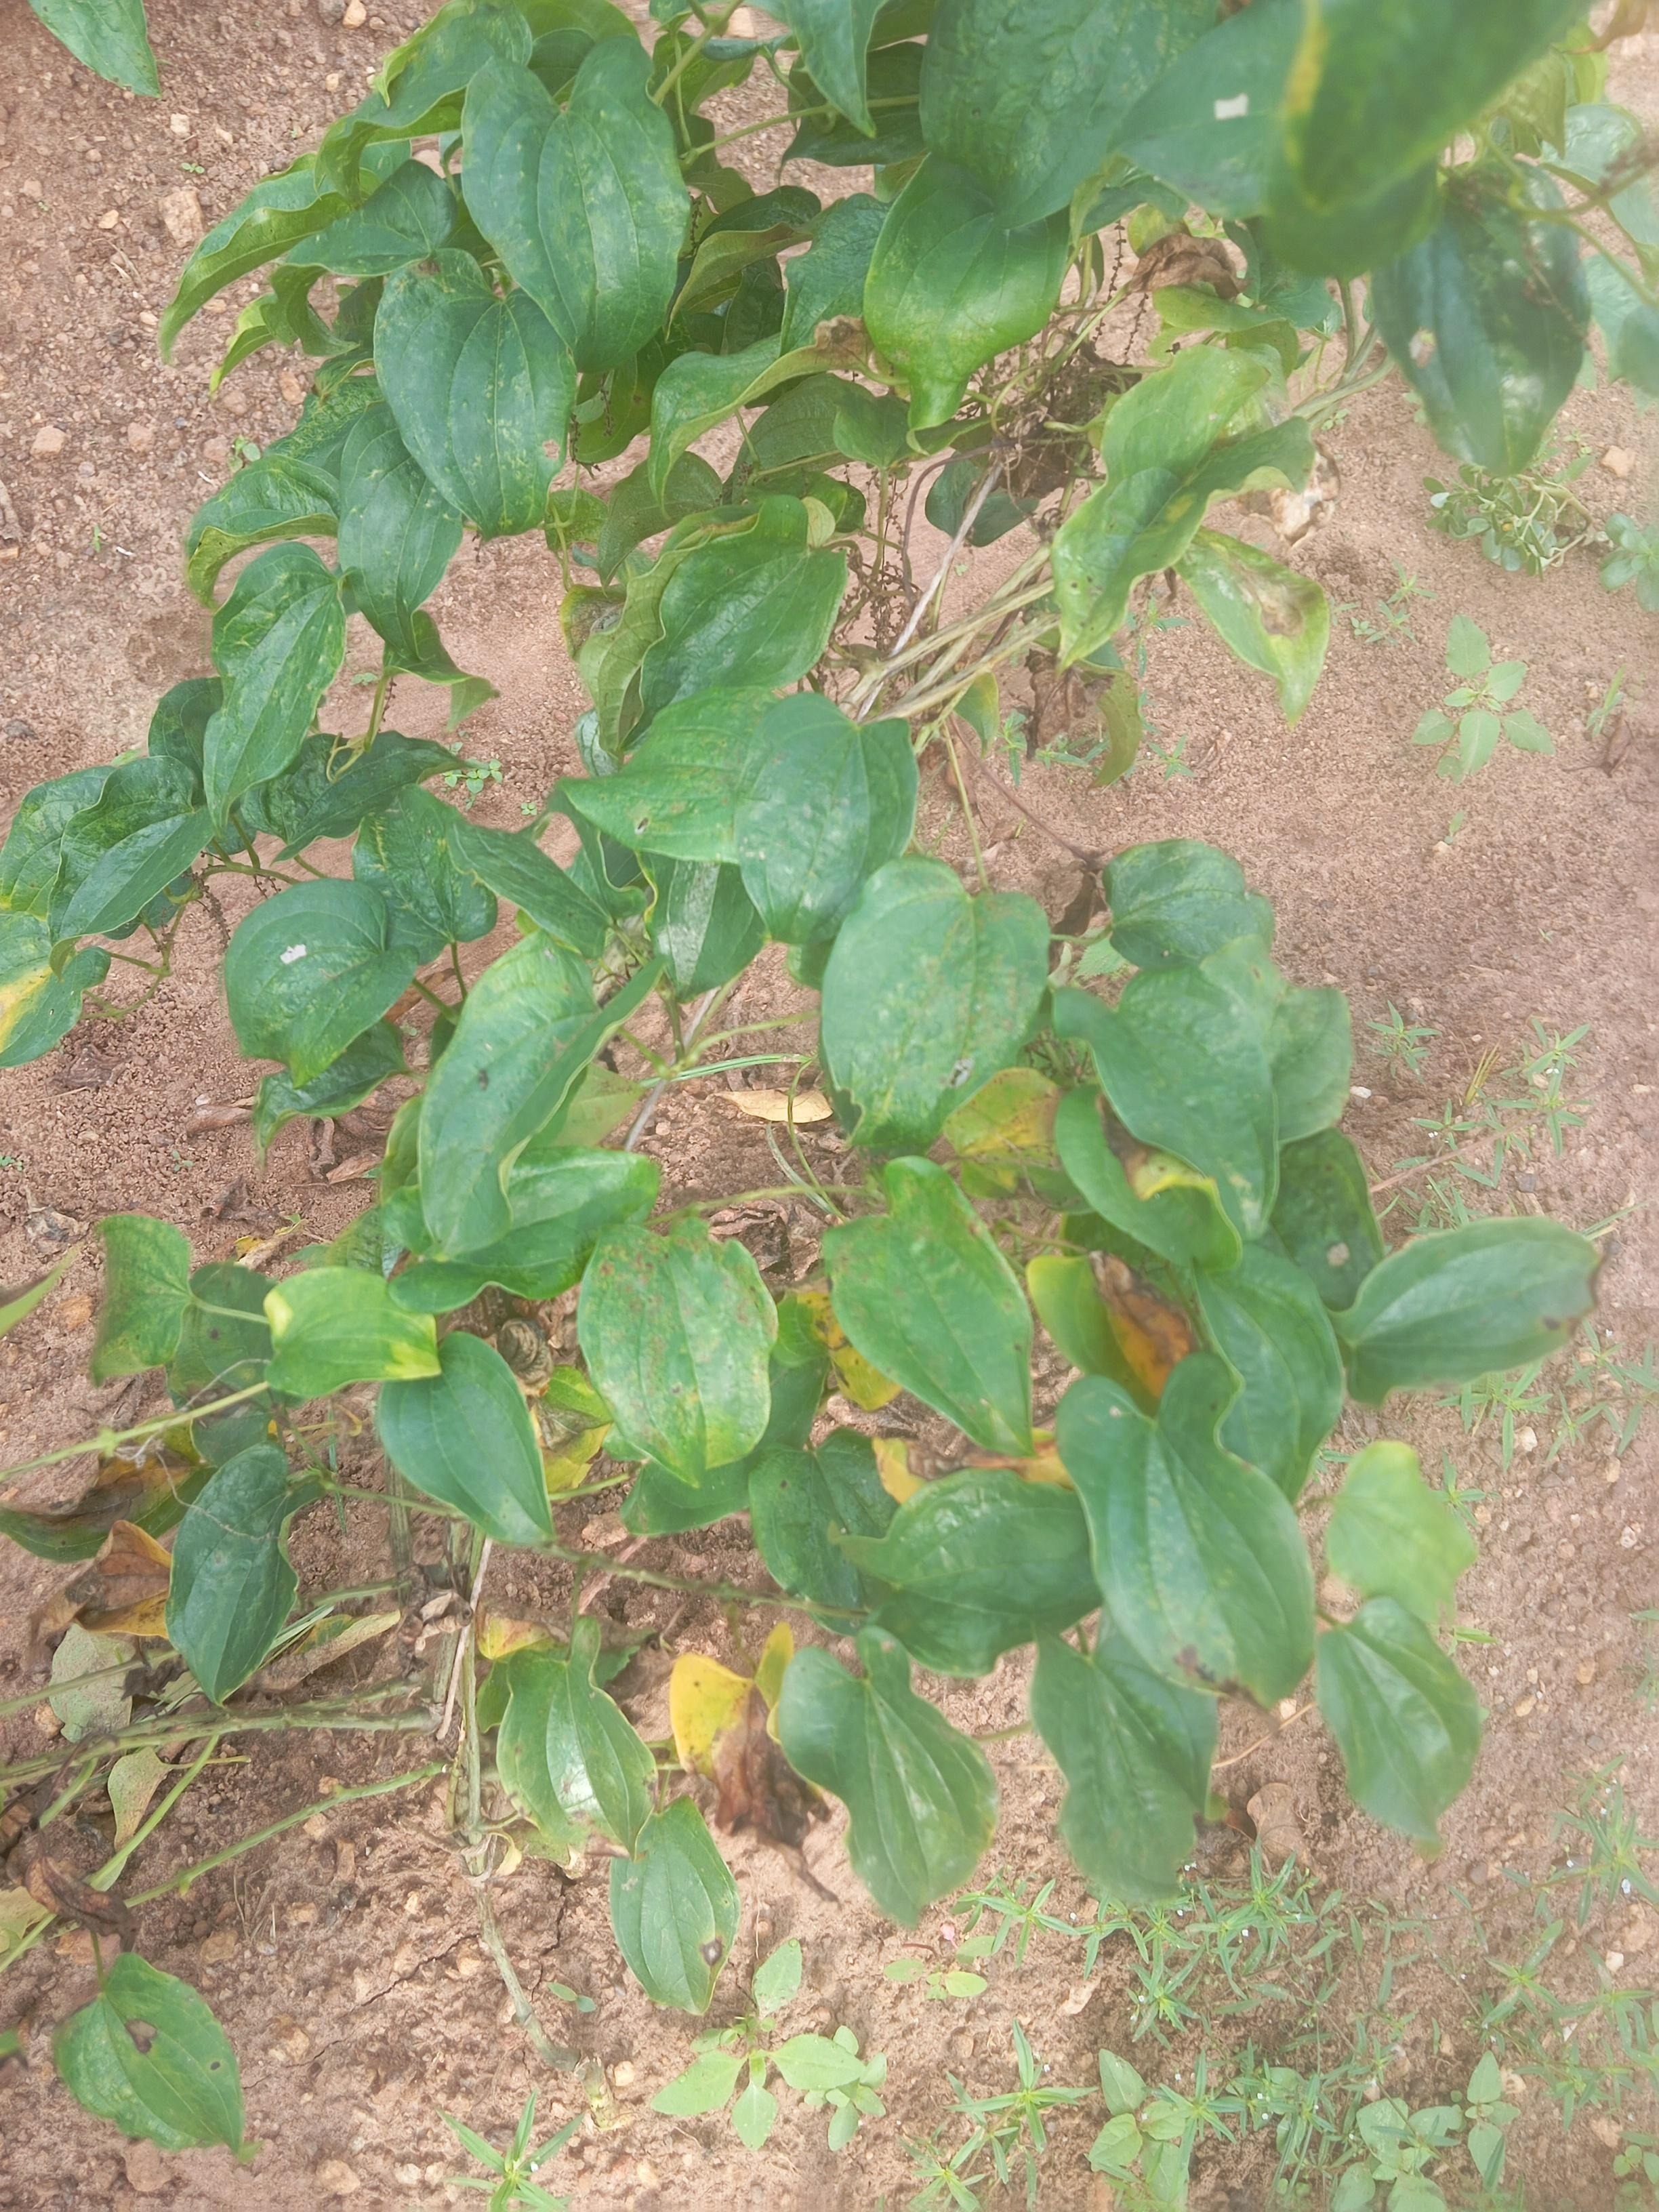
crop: yam
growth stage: sprouting emergence
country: Nigeria
